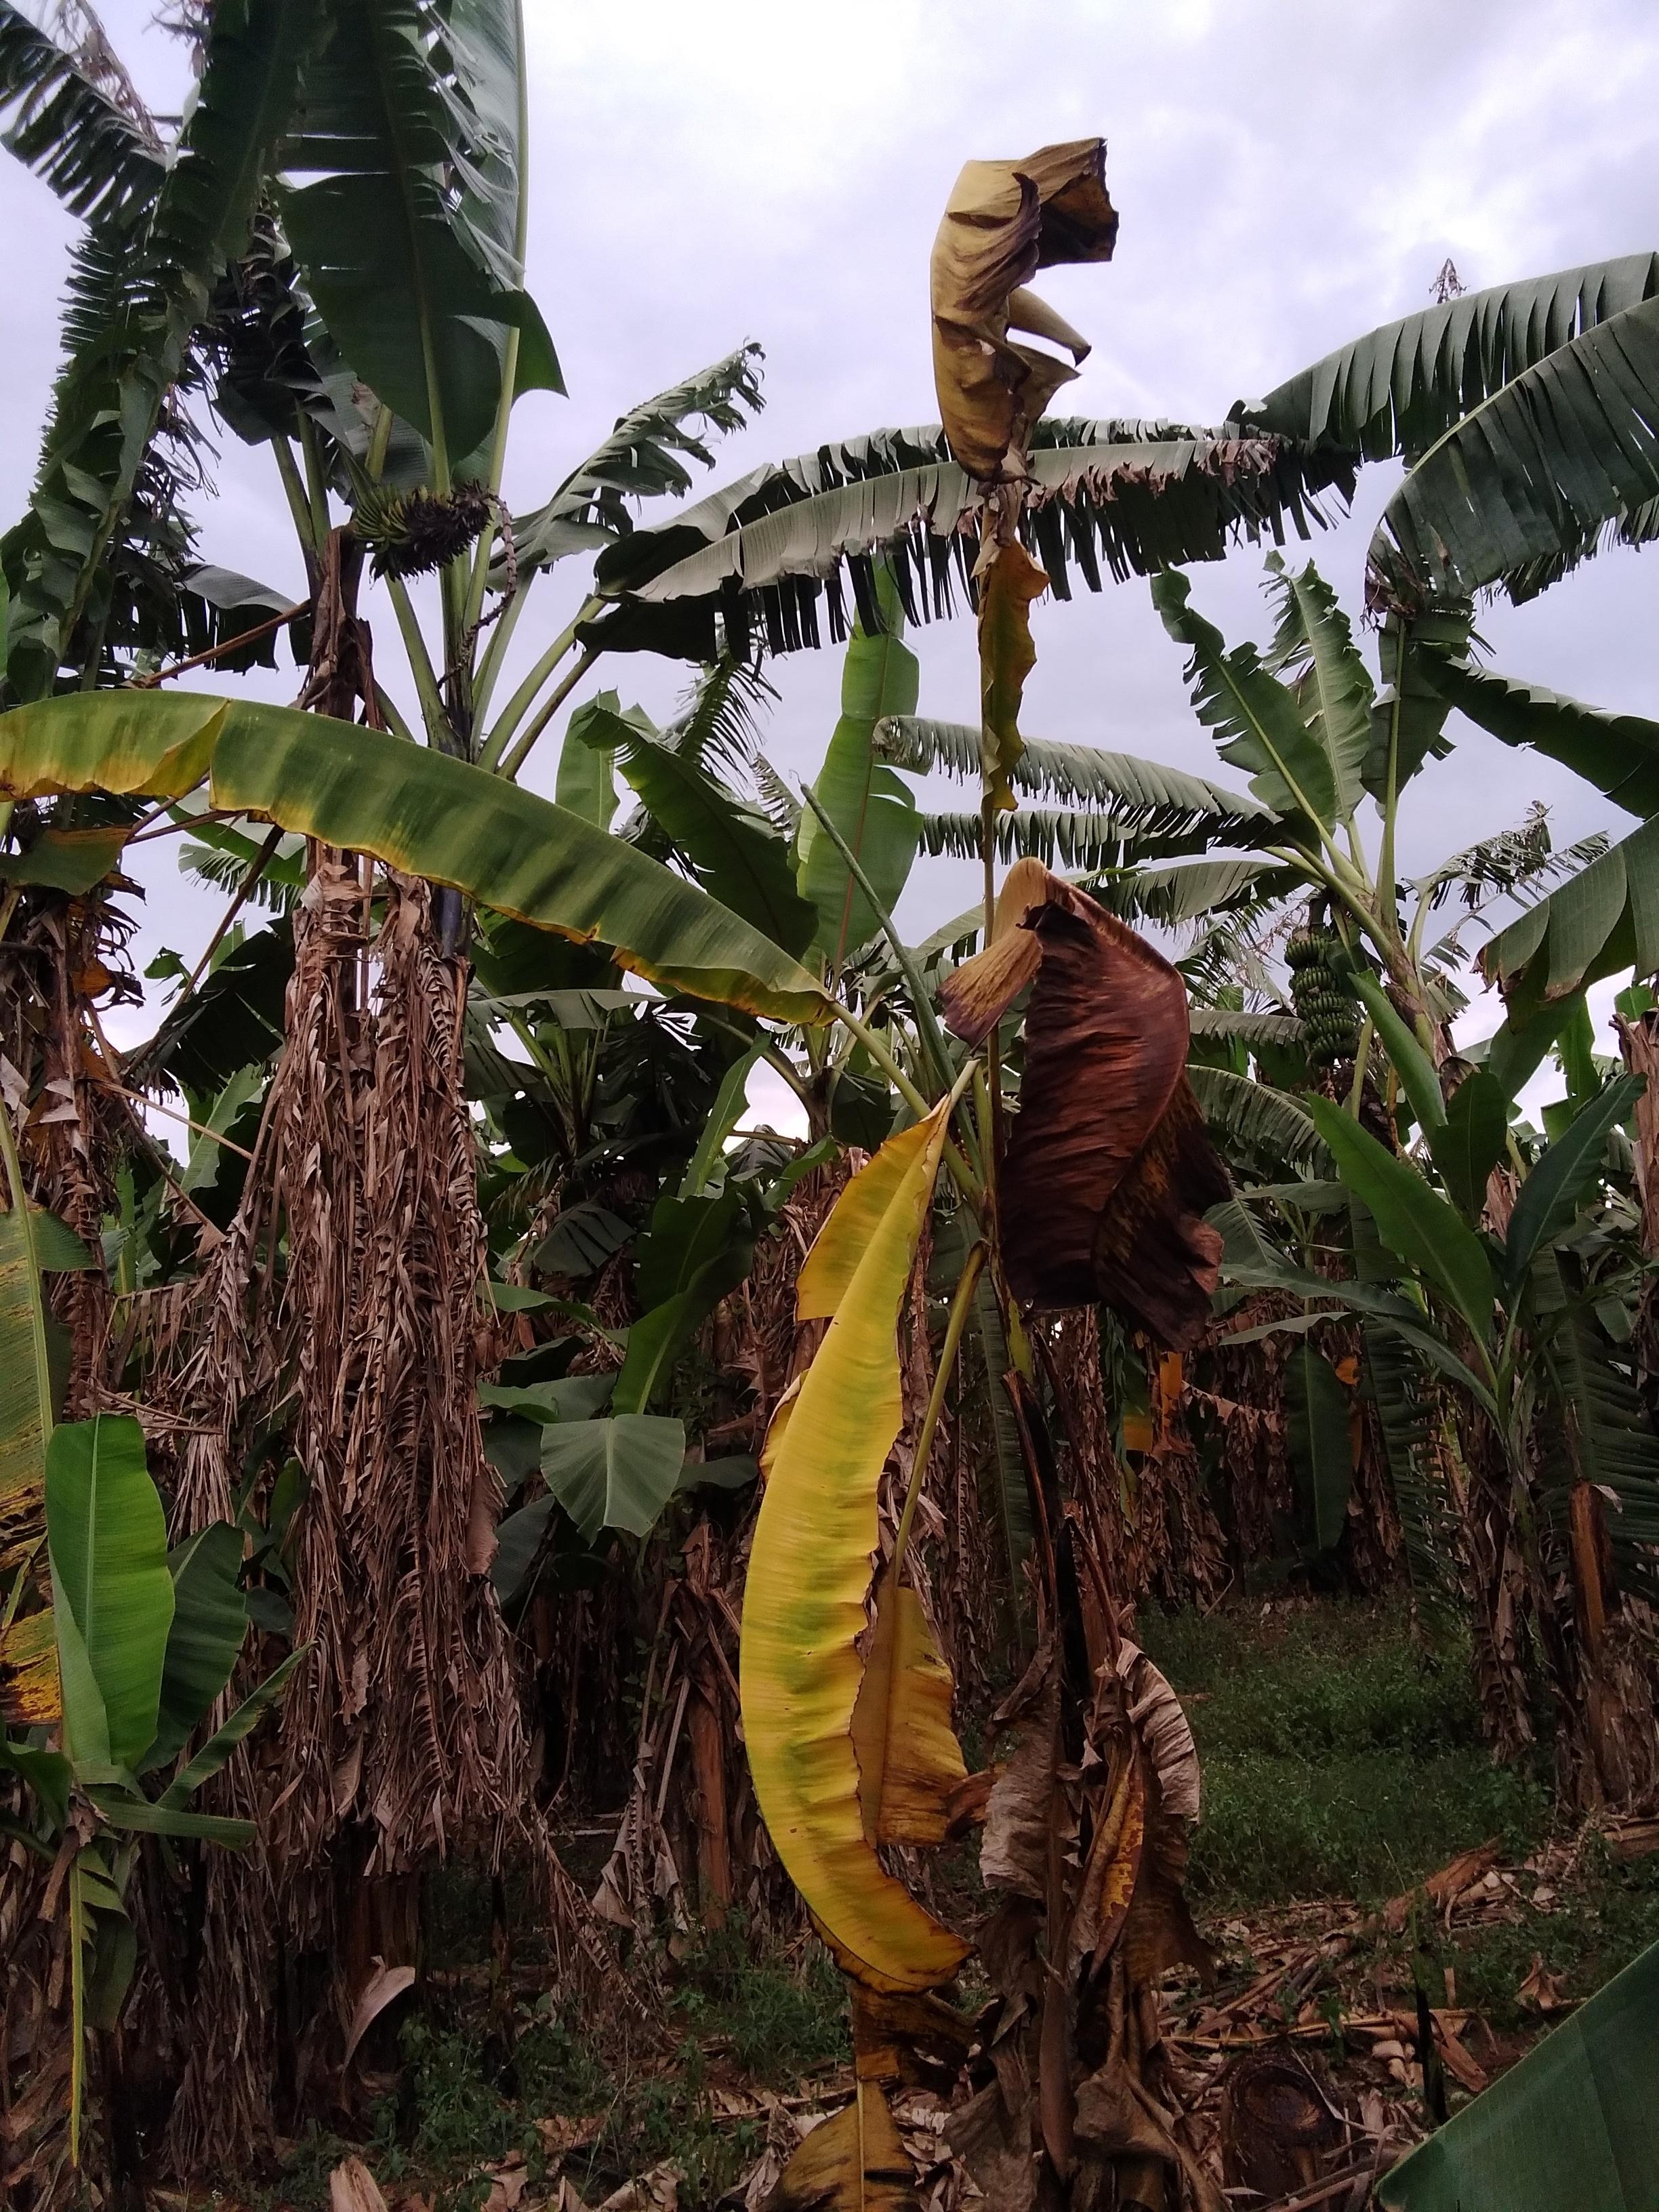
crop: banana
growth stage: vegetative
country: Uganda
